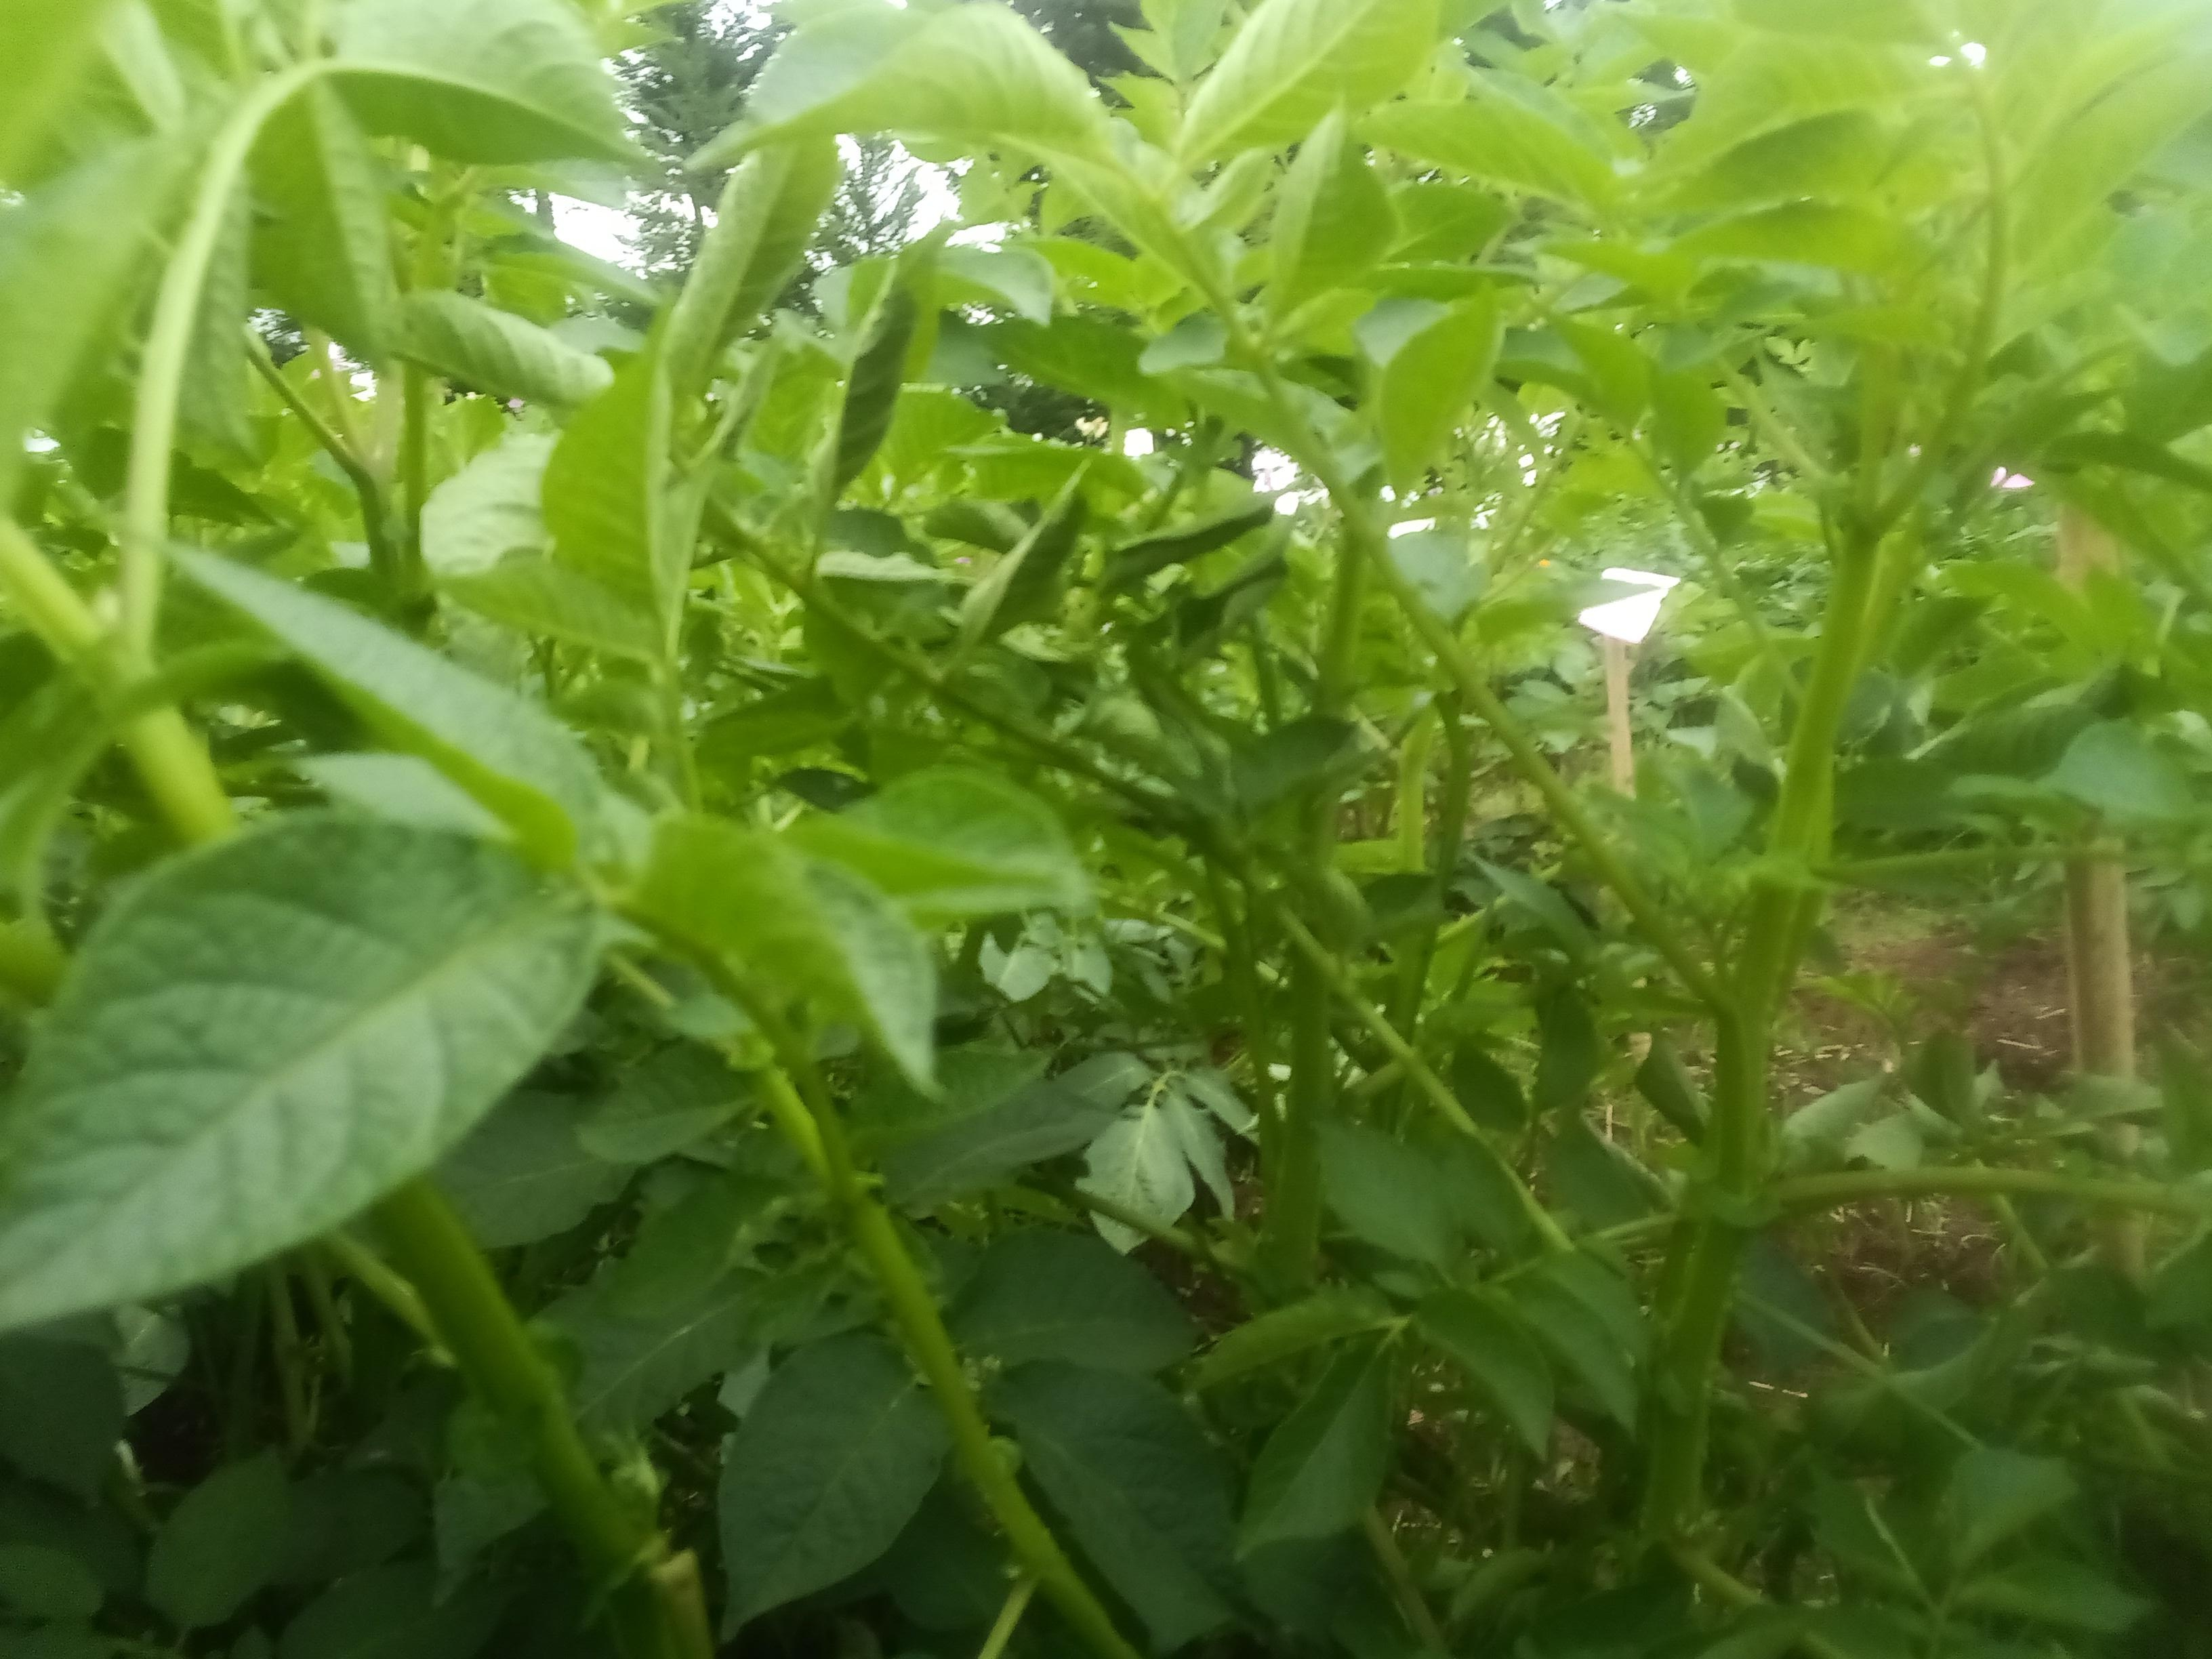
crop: potato
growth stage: flowering
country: Kenya
